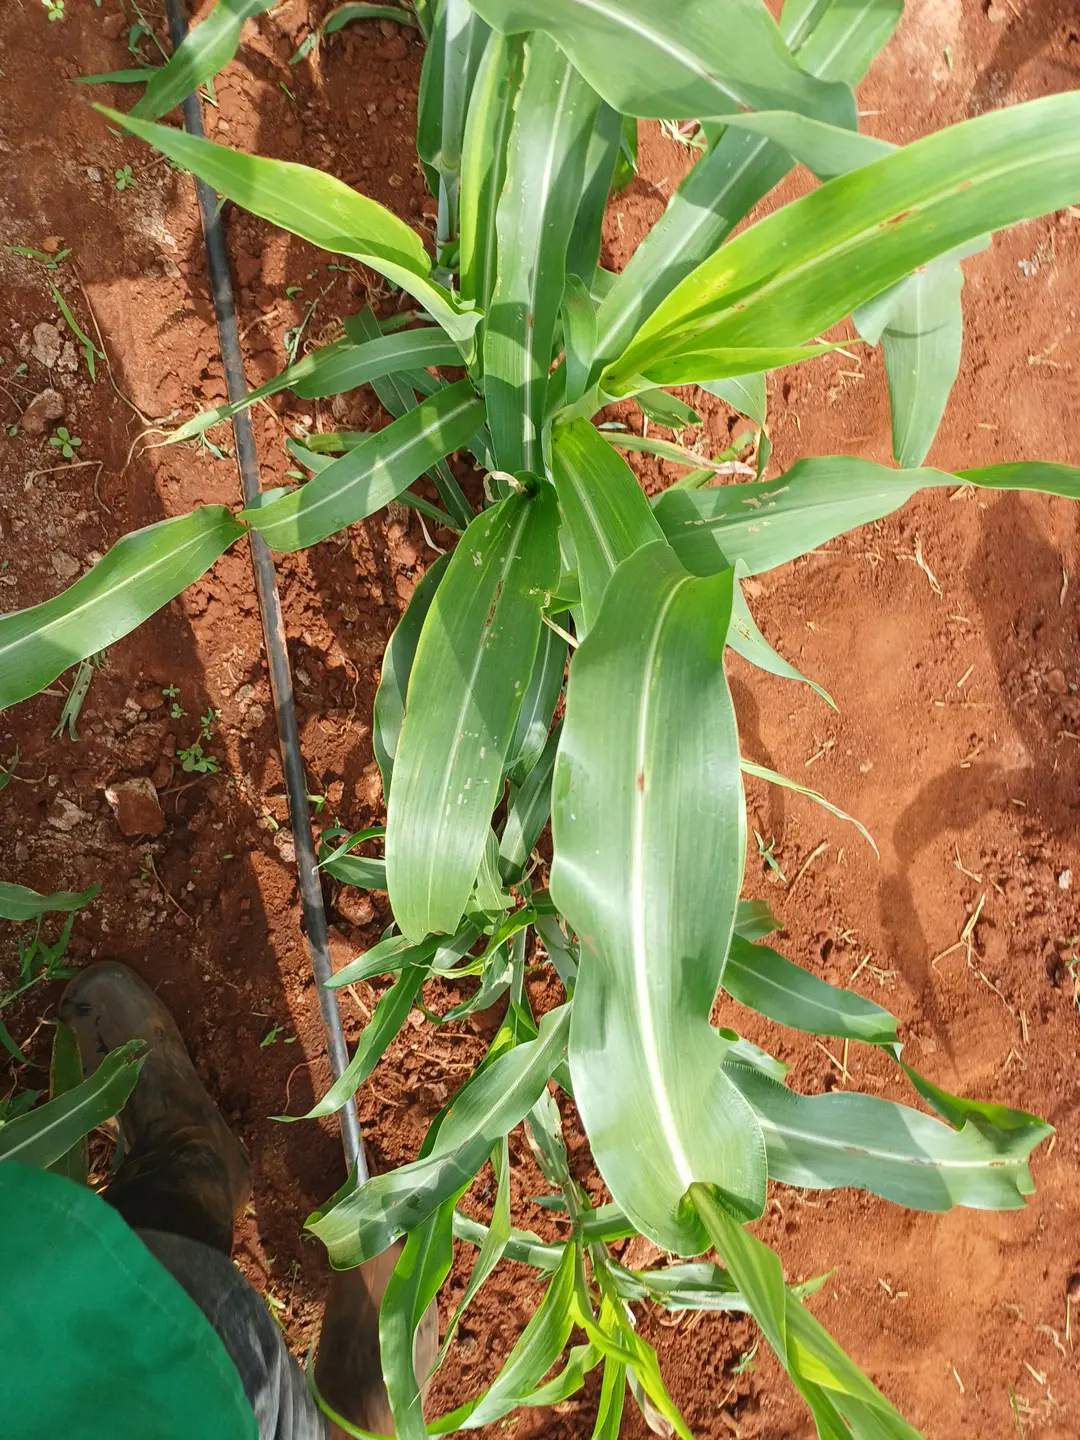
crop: sorghum
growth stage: elongation stem
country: Kenya
